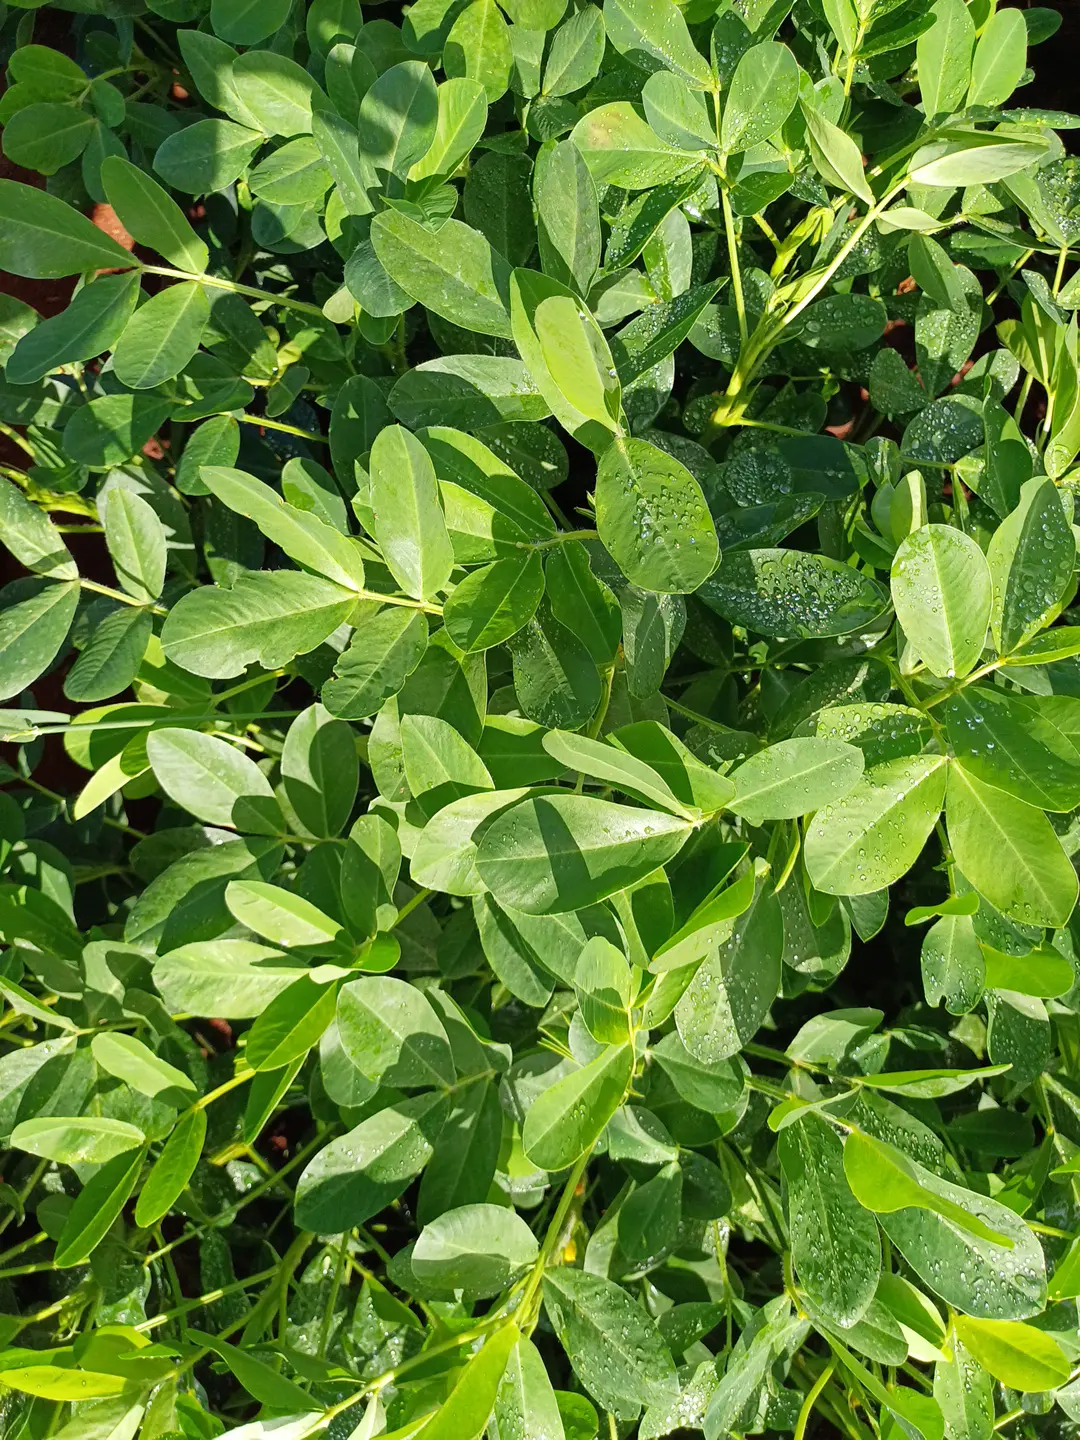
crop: groundnut
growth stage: flowering
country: Kenya
